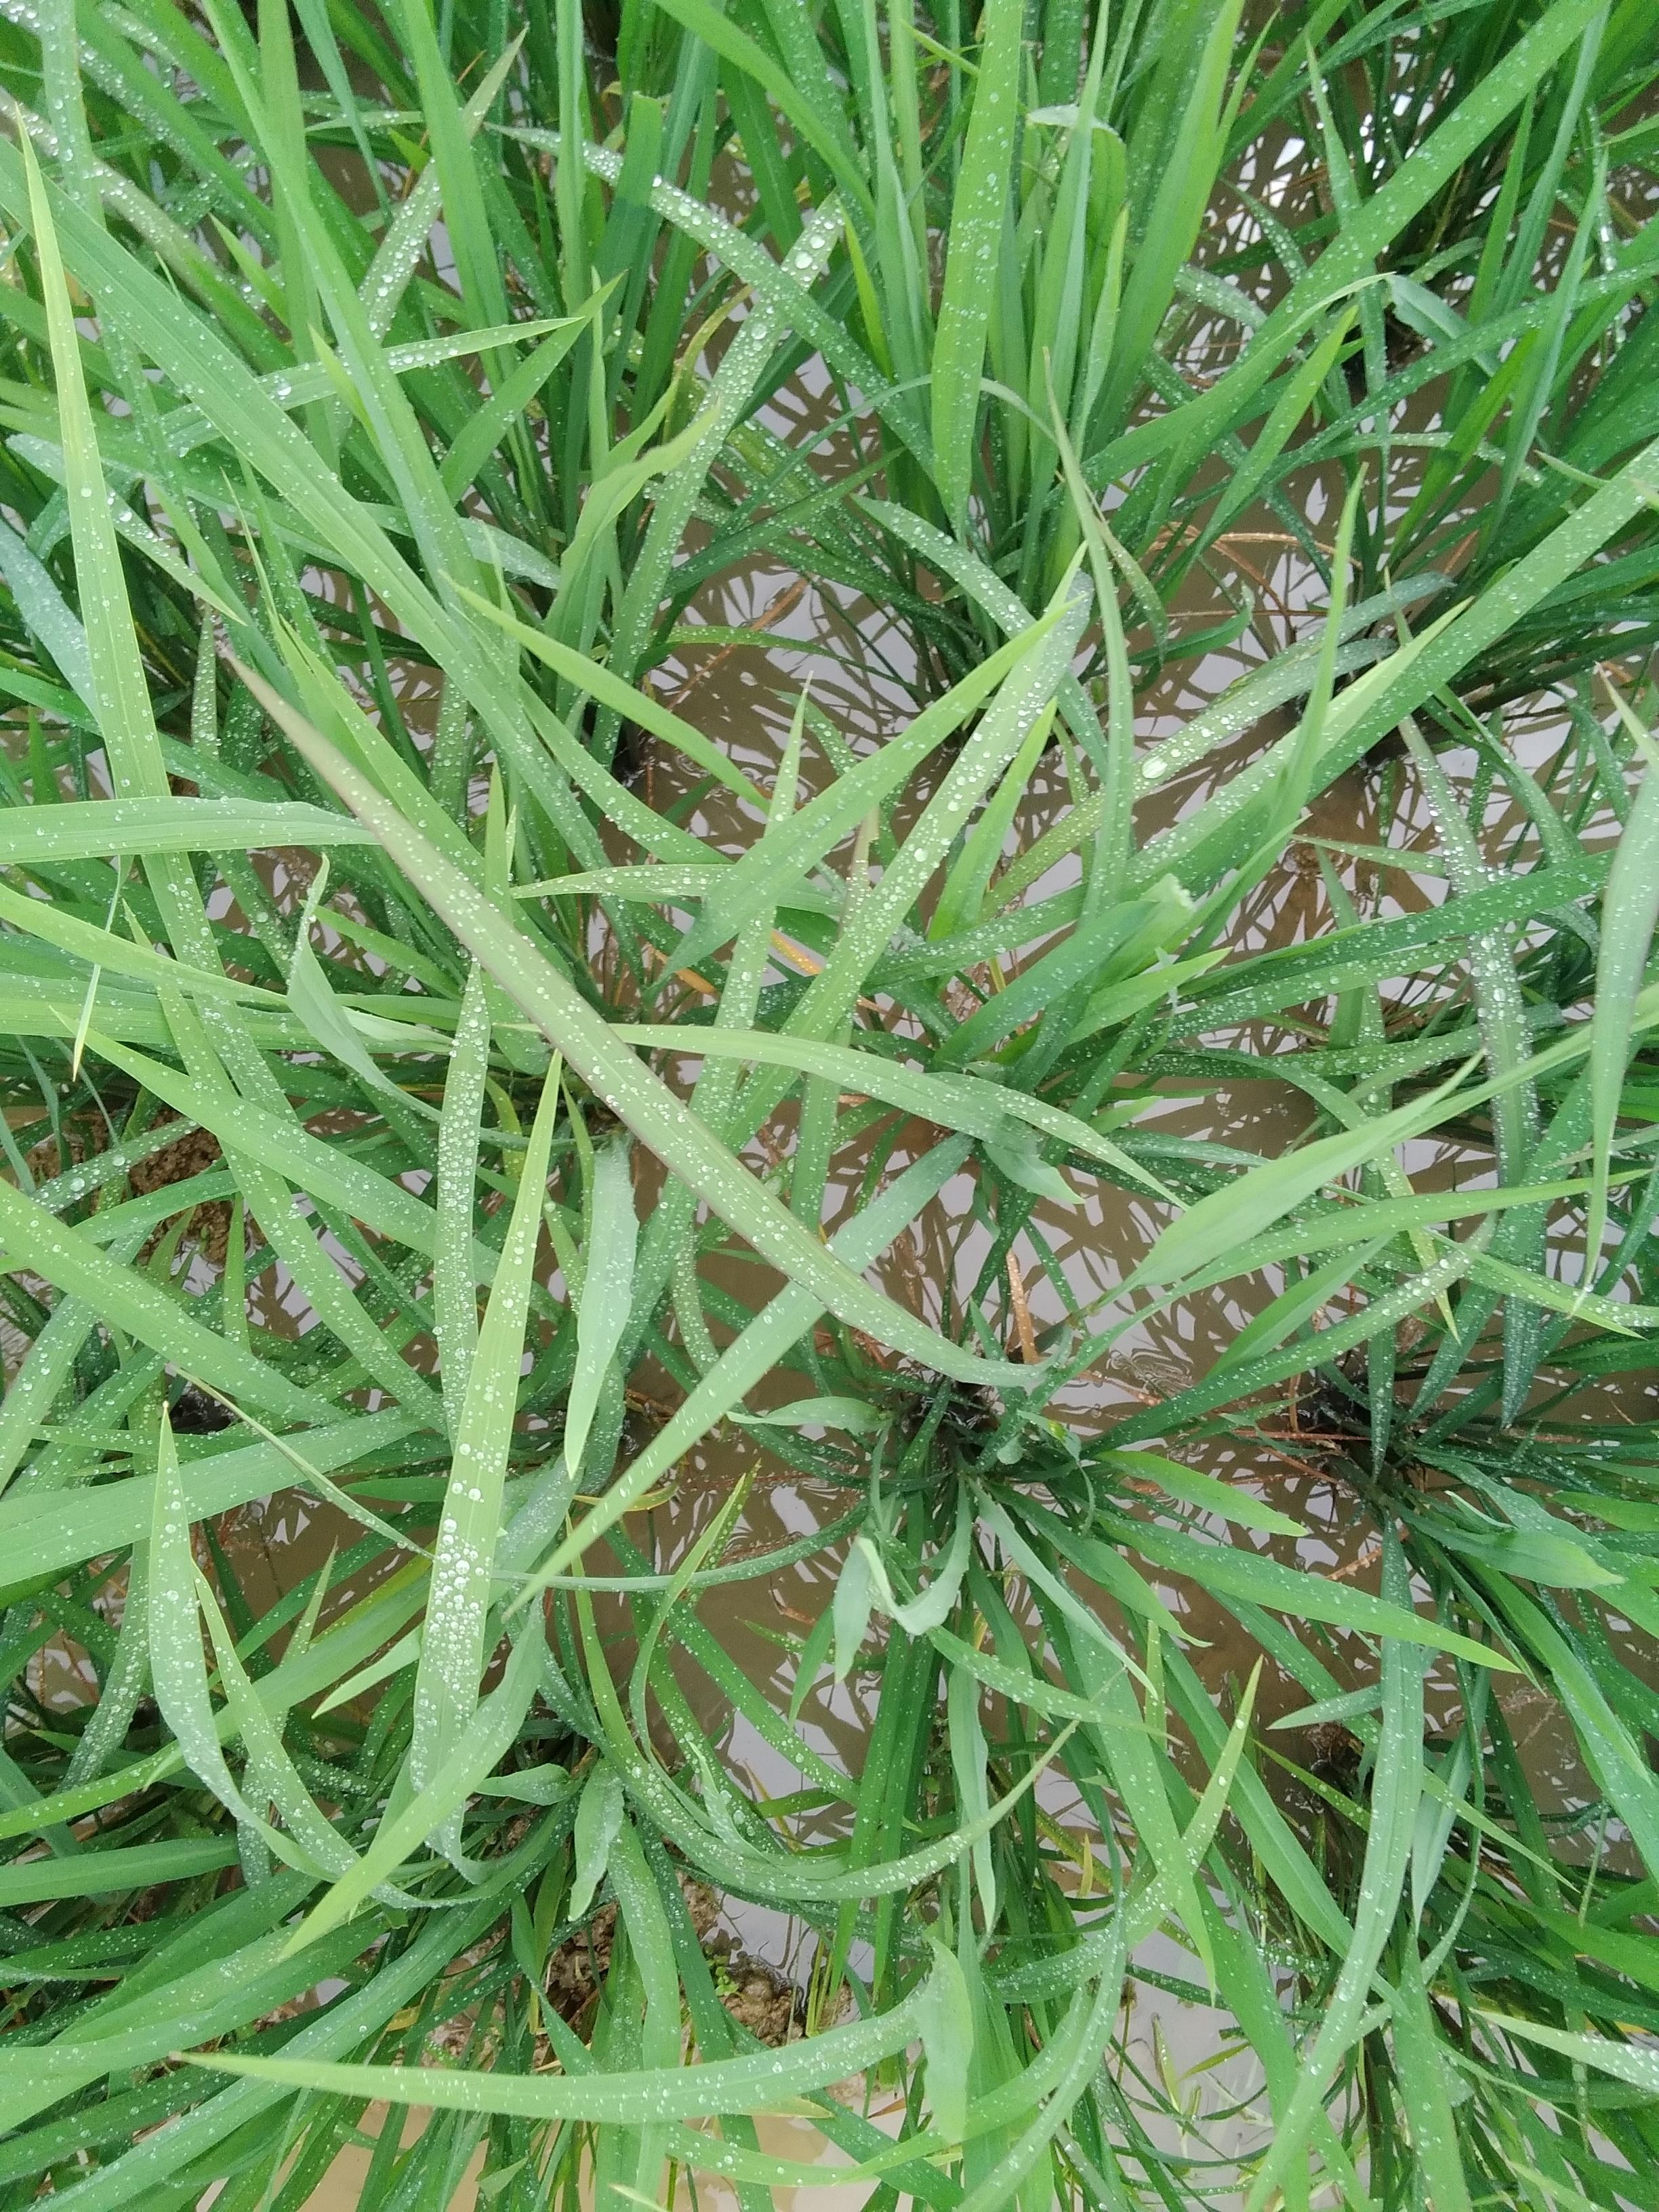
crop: rice
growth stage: vegetative
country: Nigeria
